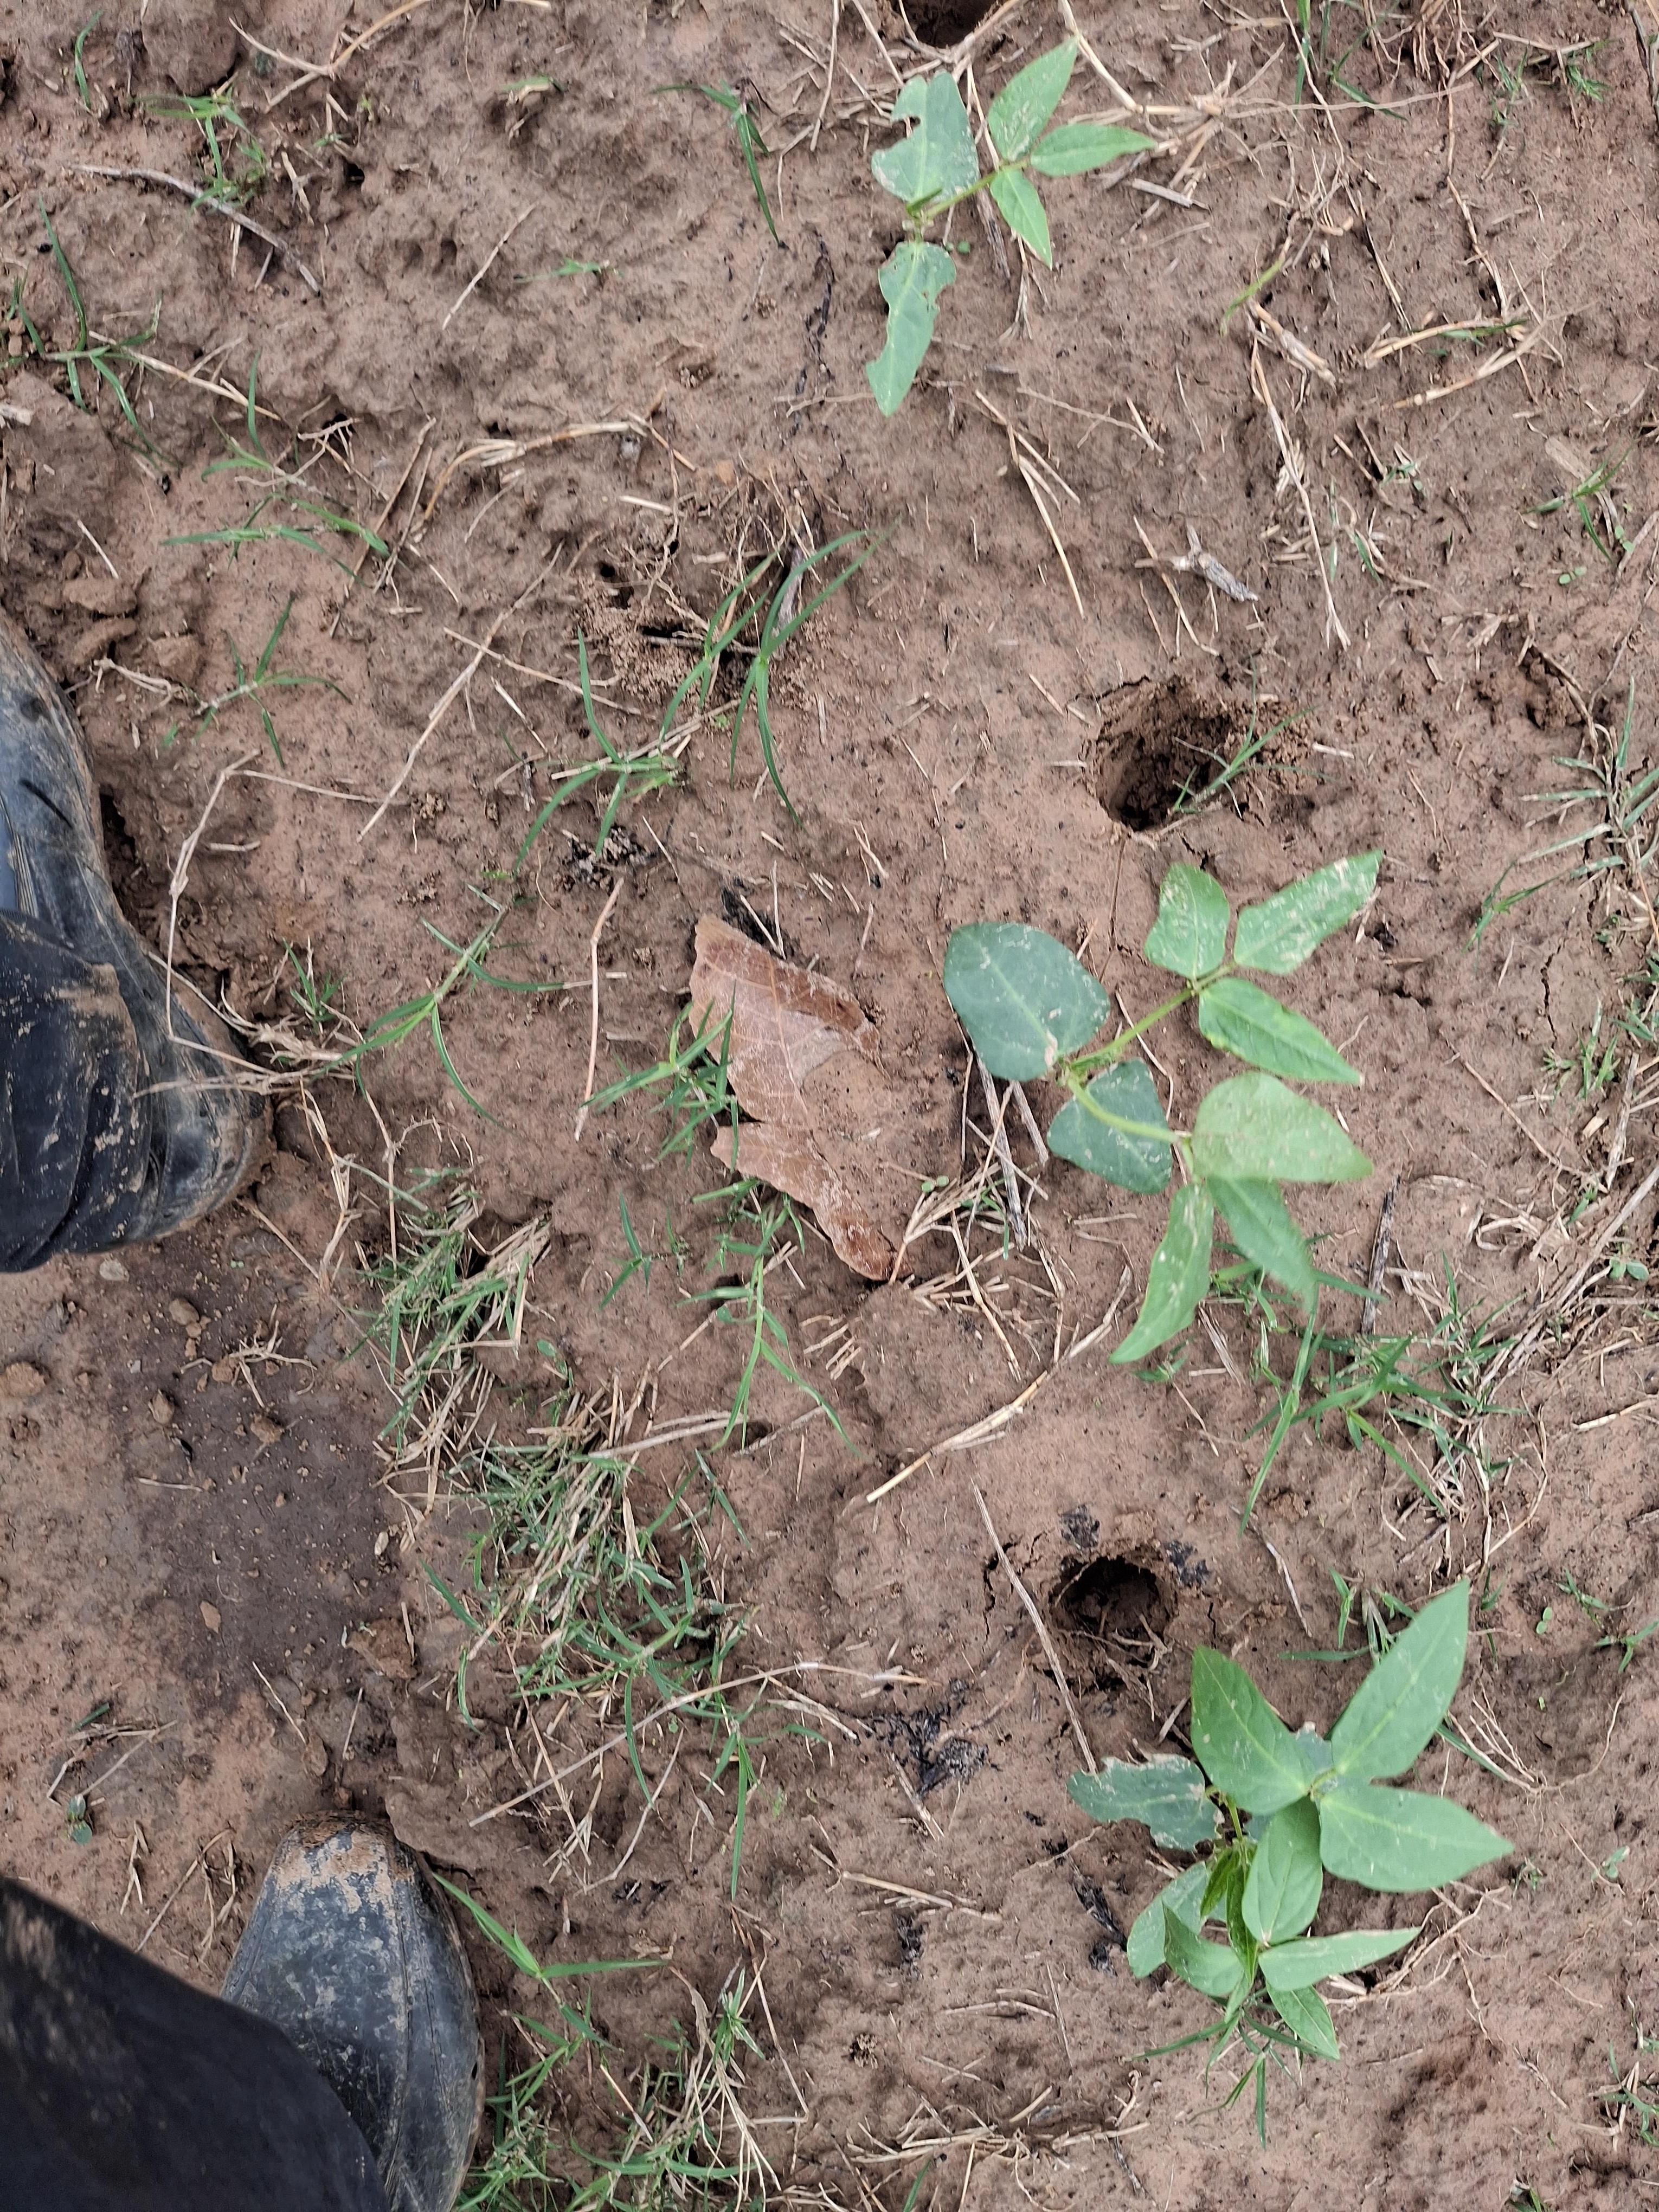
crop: cowpea
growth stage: emergence
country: Nigeria
